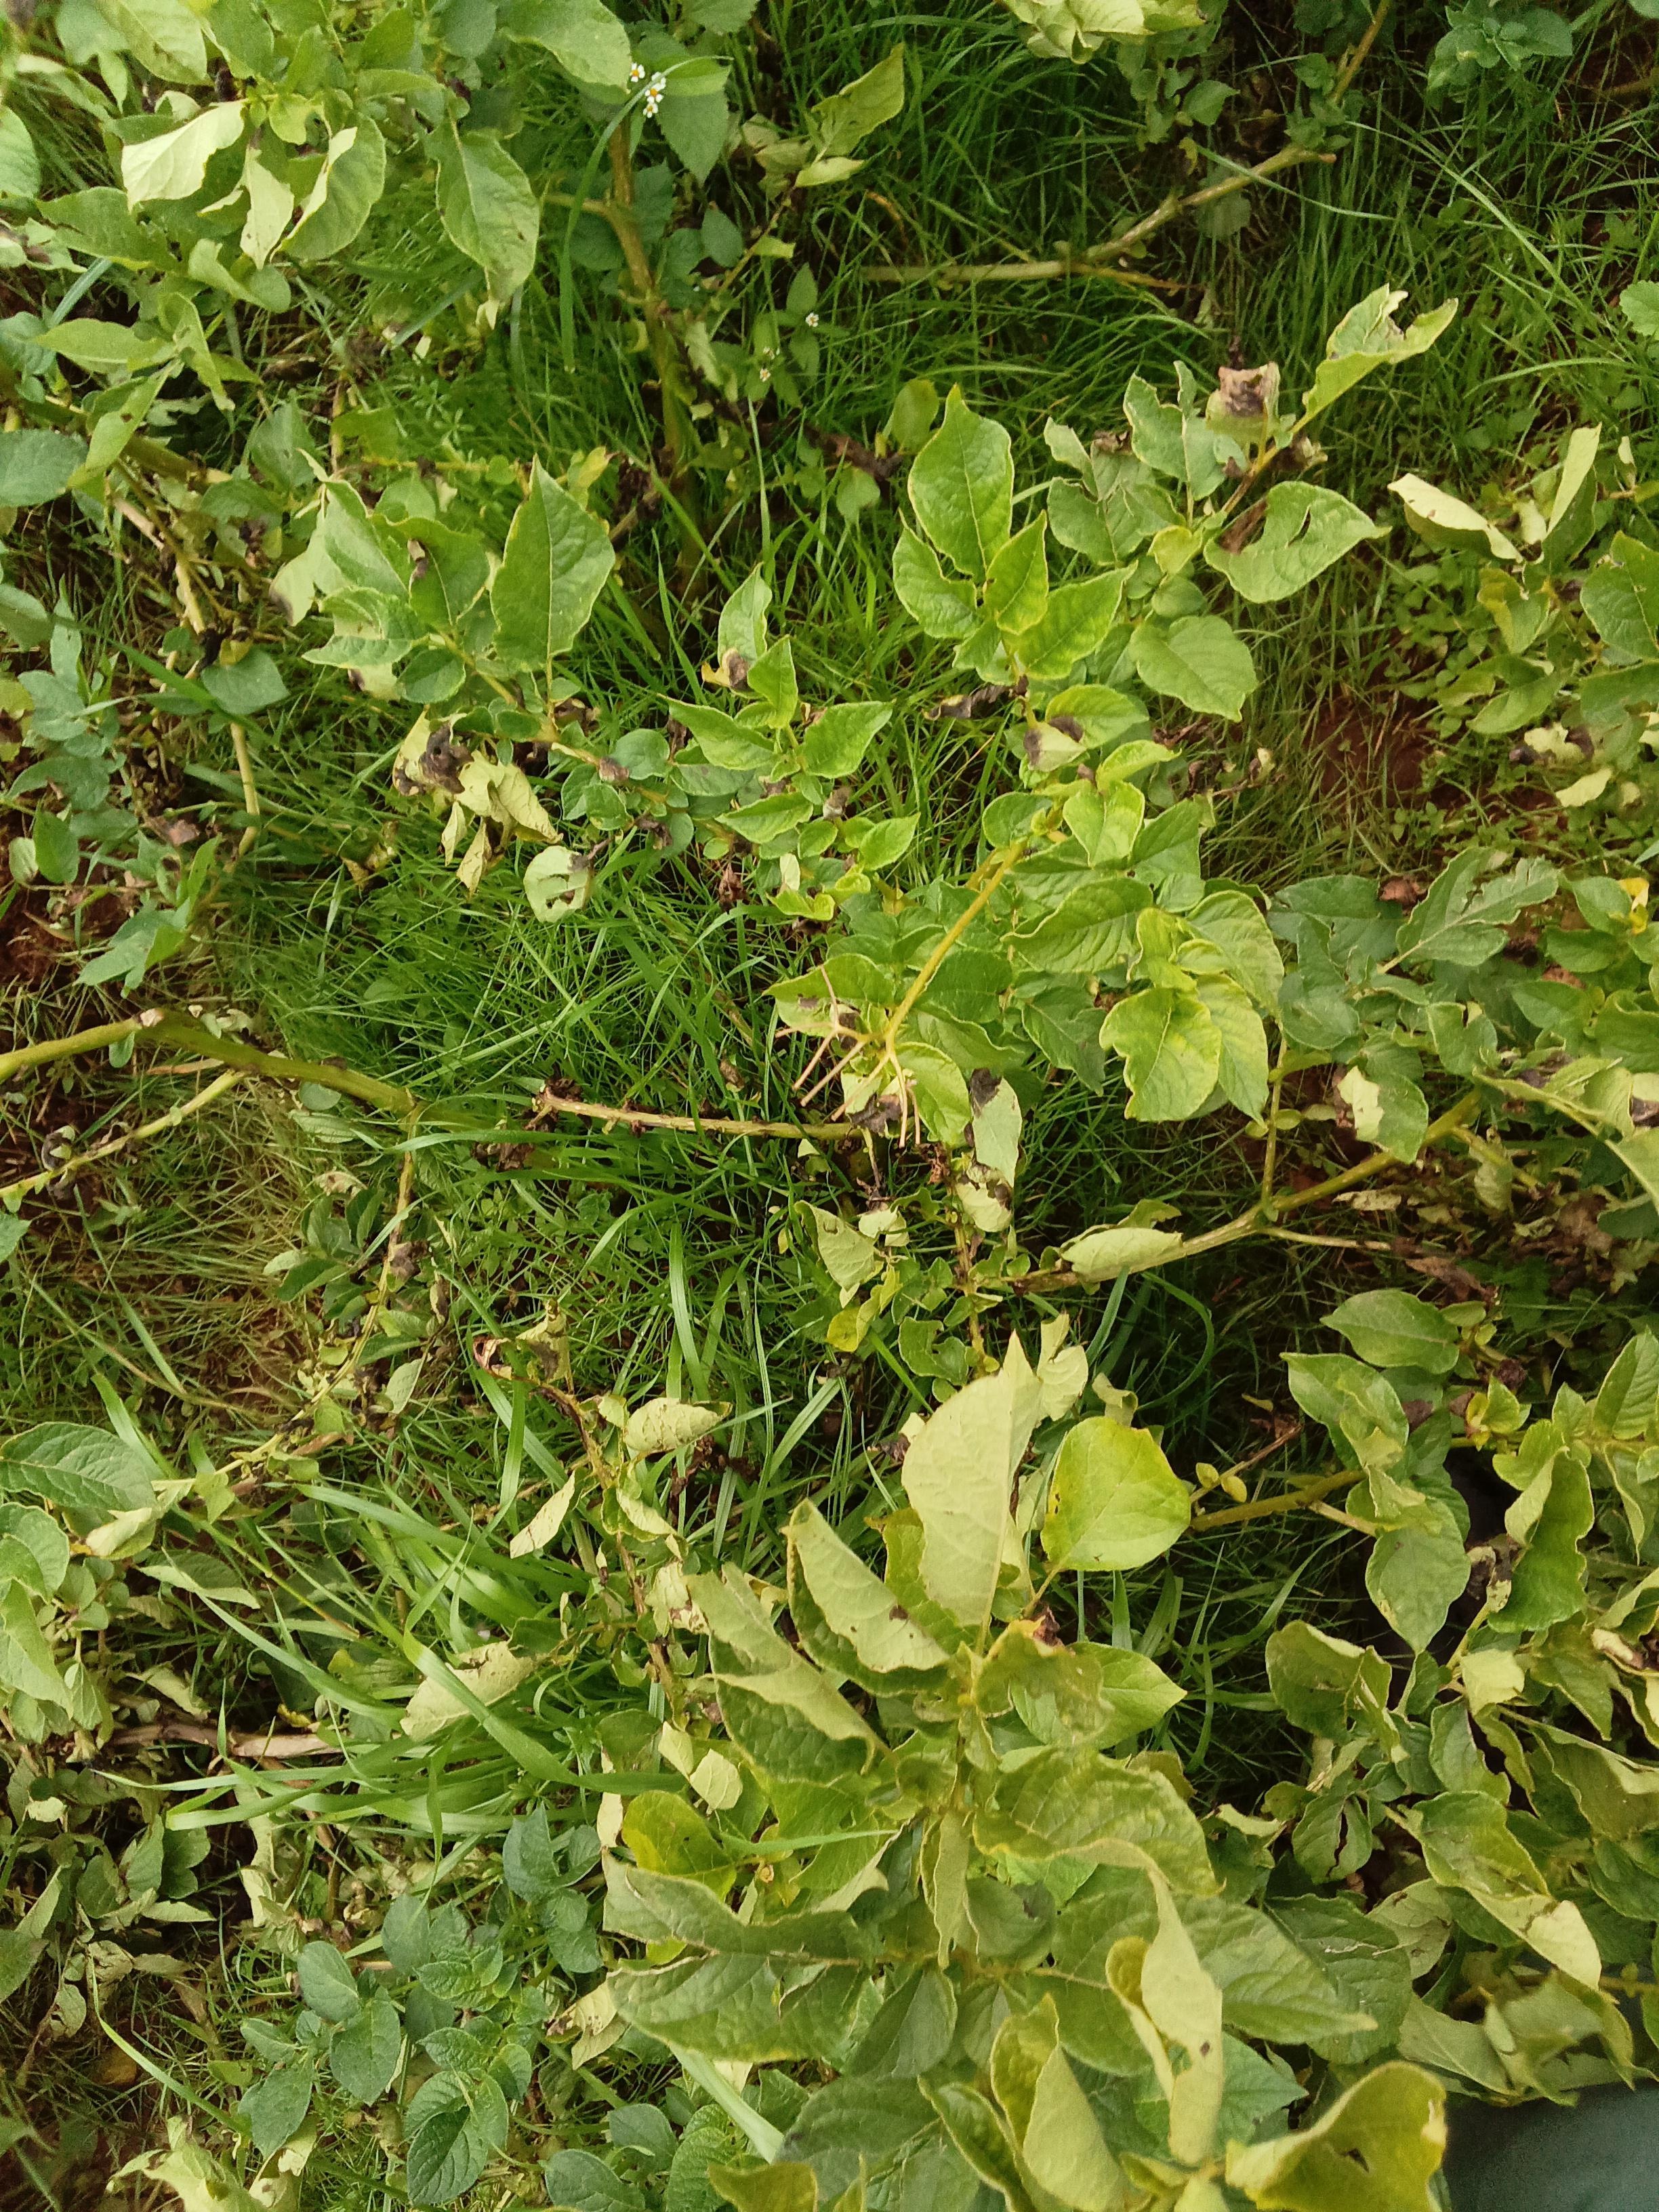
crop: potato
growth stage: harvest maturity
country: Kenya
